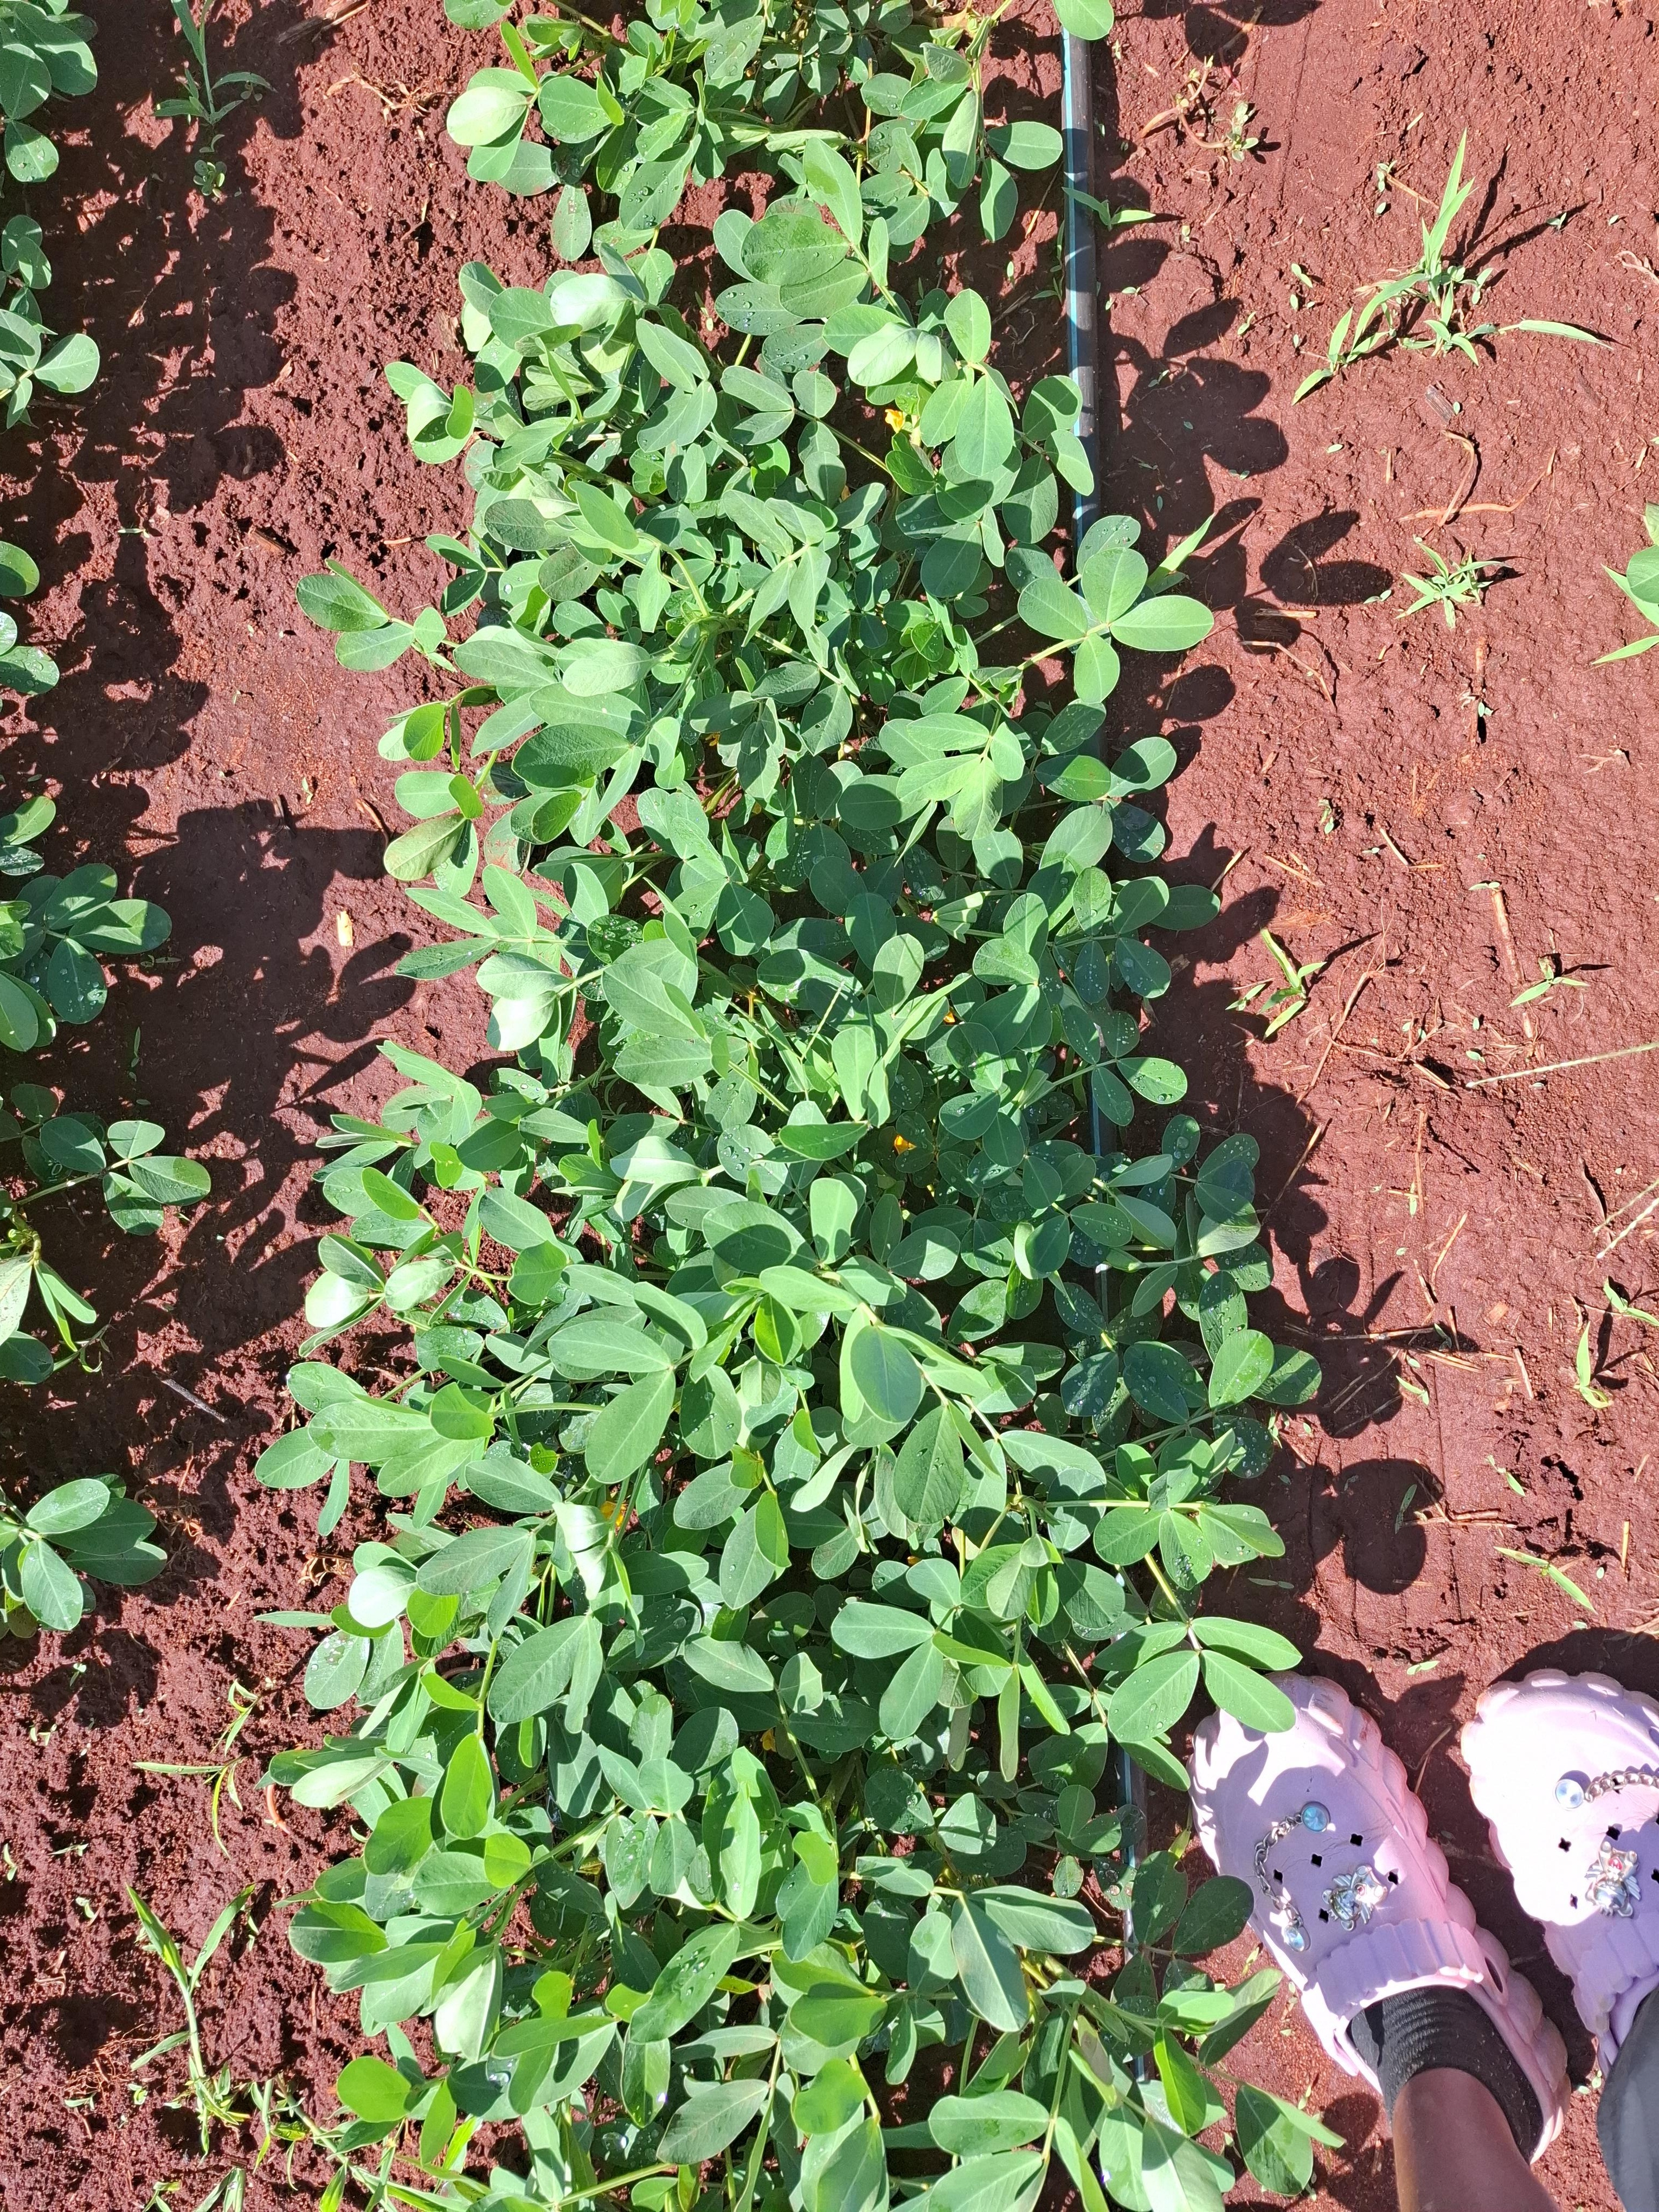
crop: groundnut
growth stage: flowering
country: Kenya
